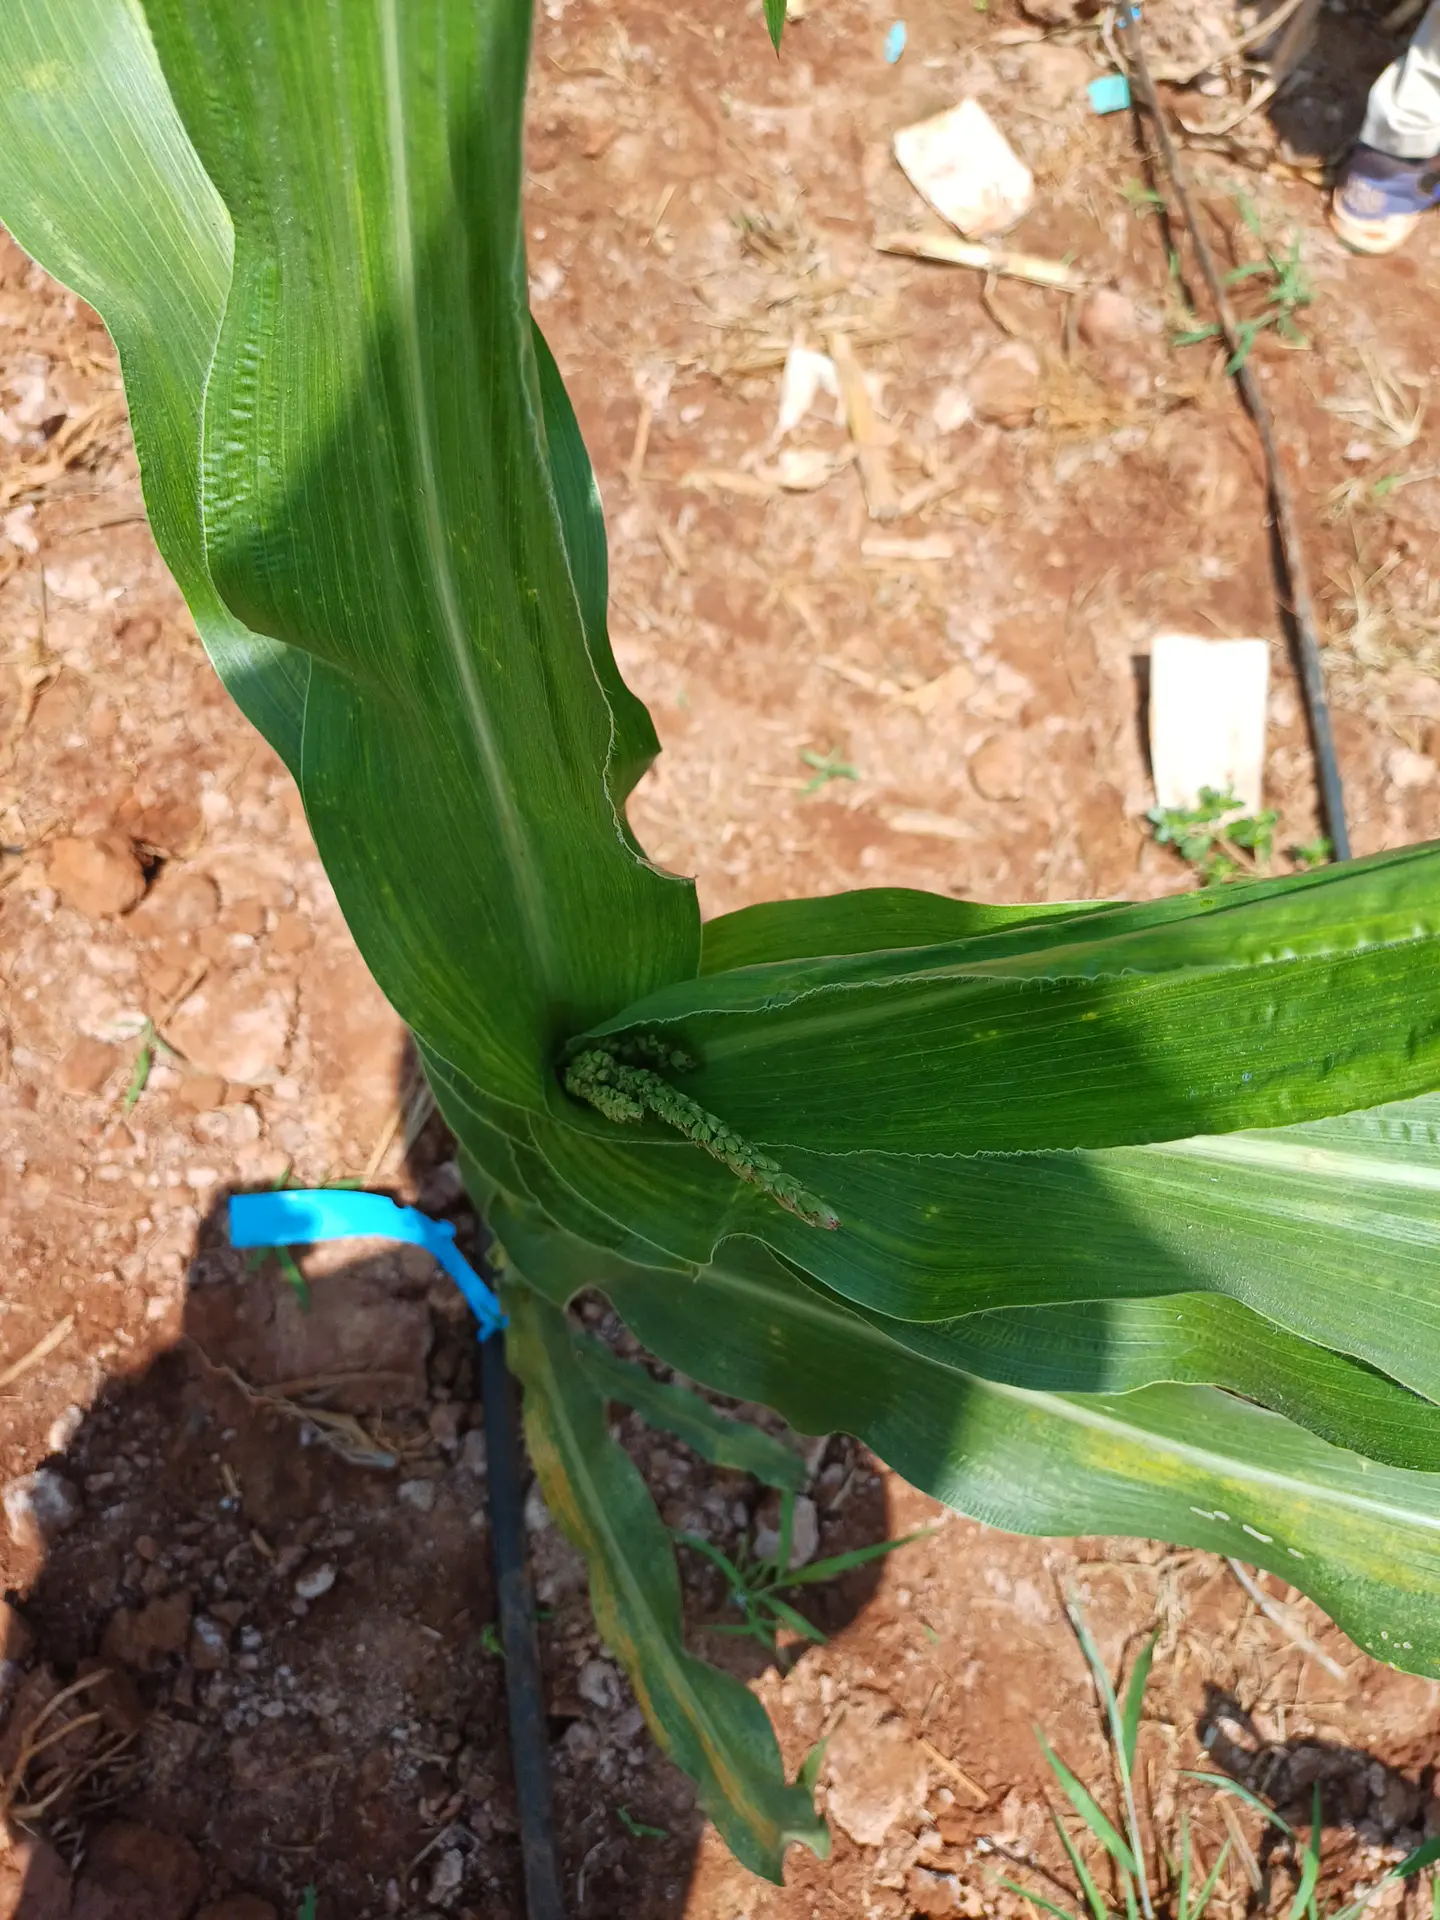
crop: maize
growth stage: flowering
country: Kenya
